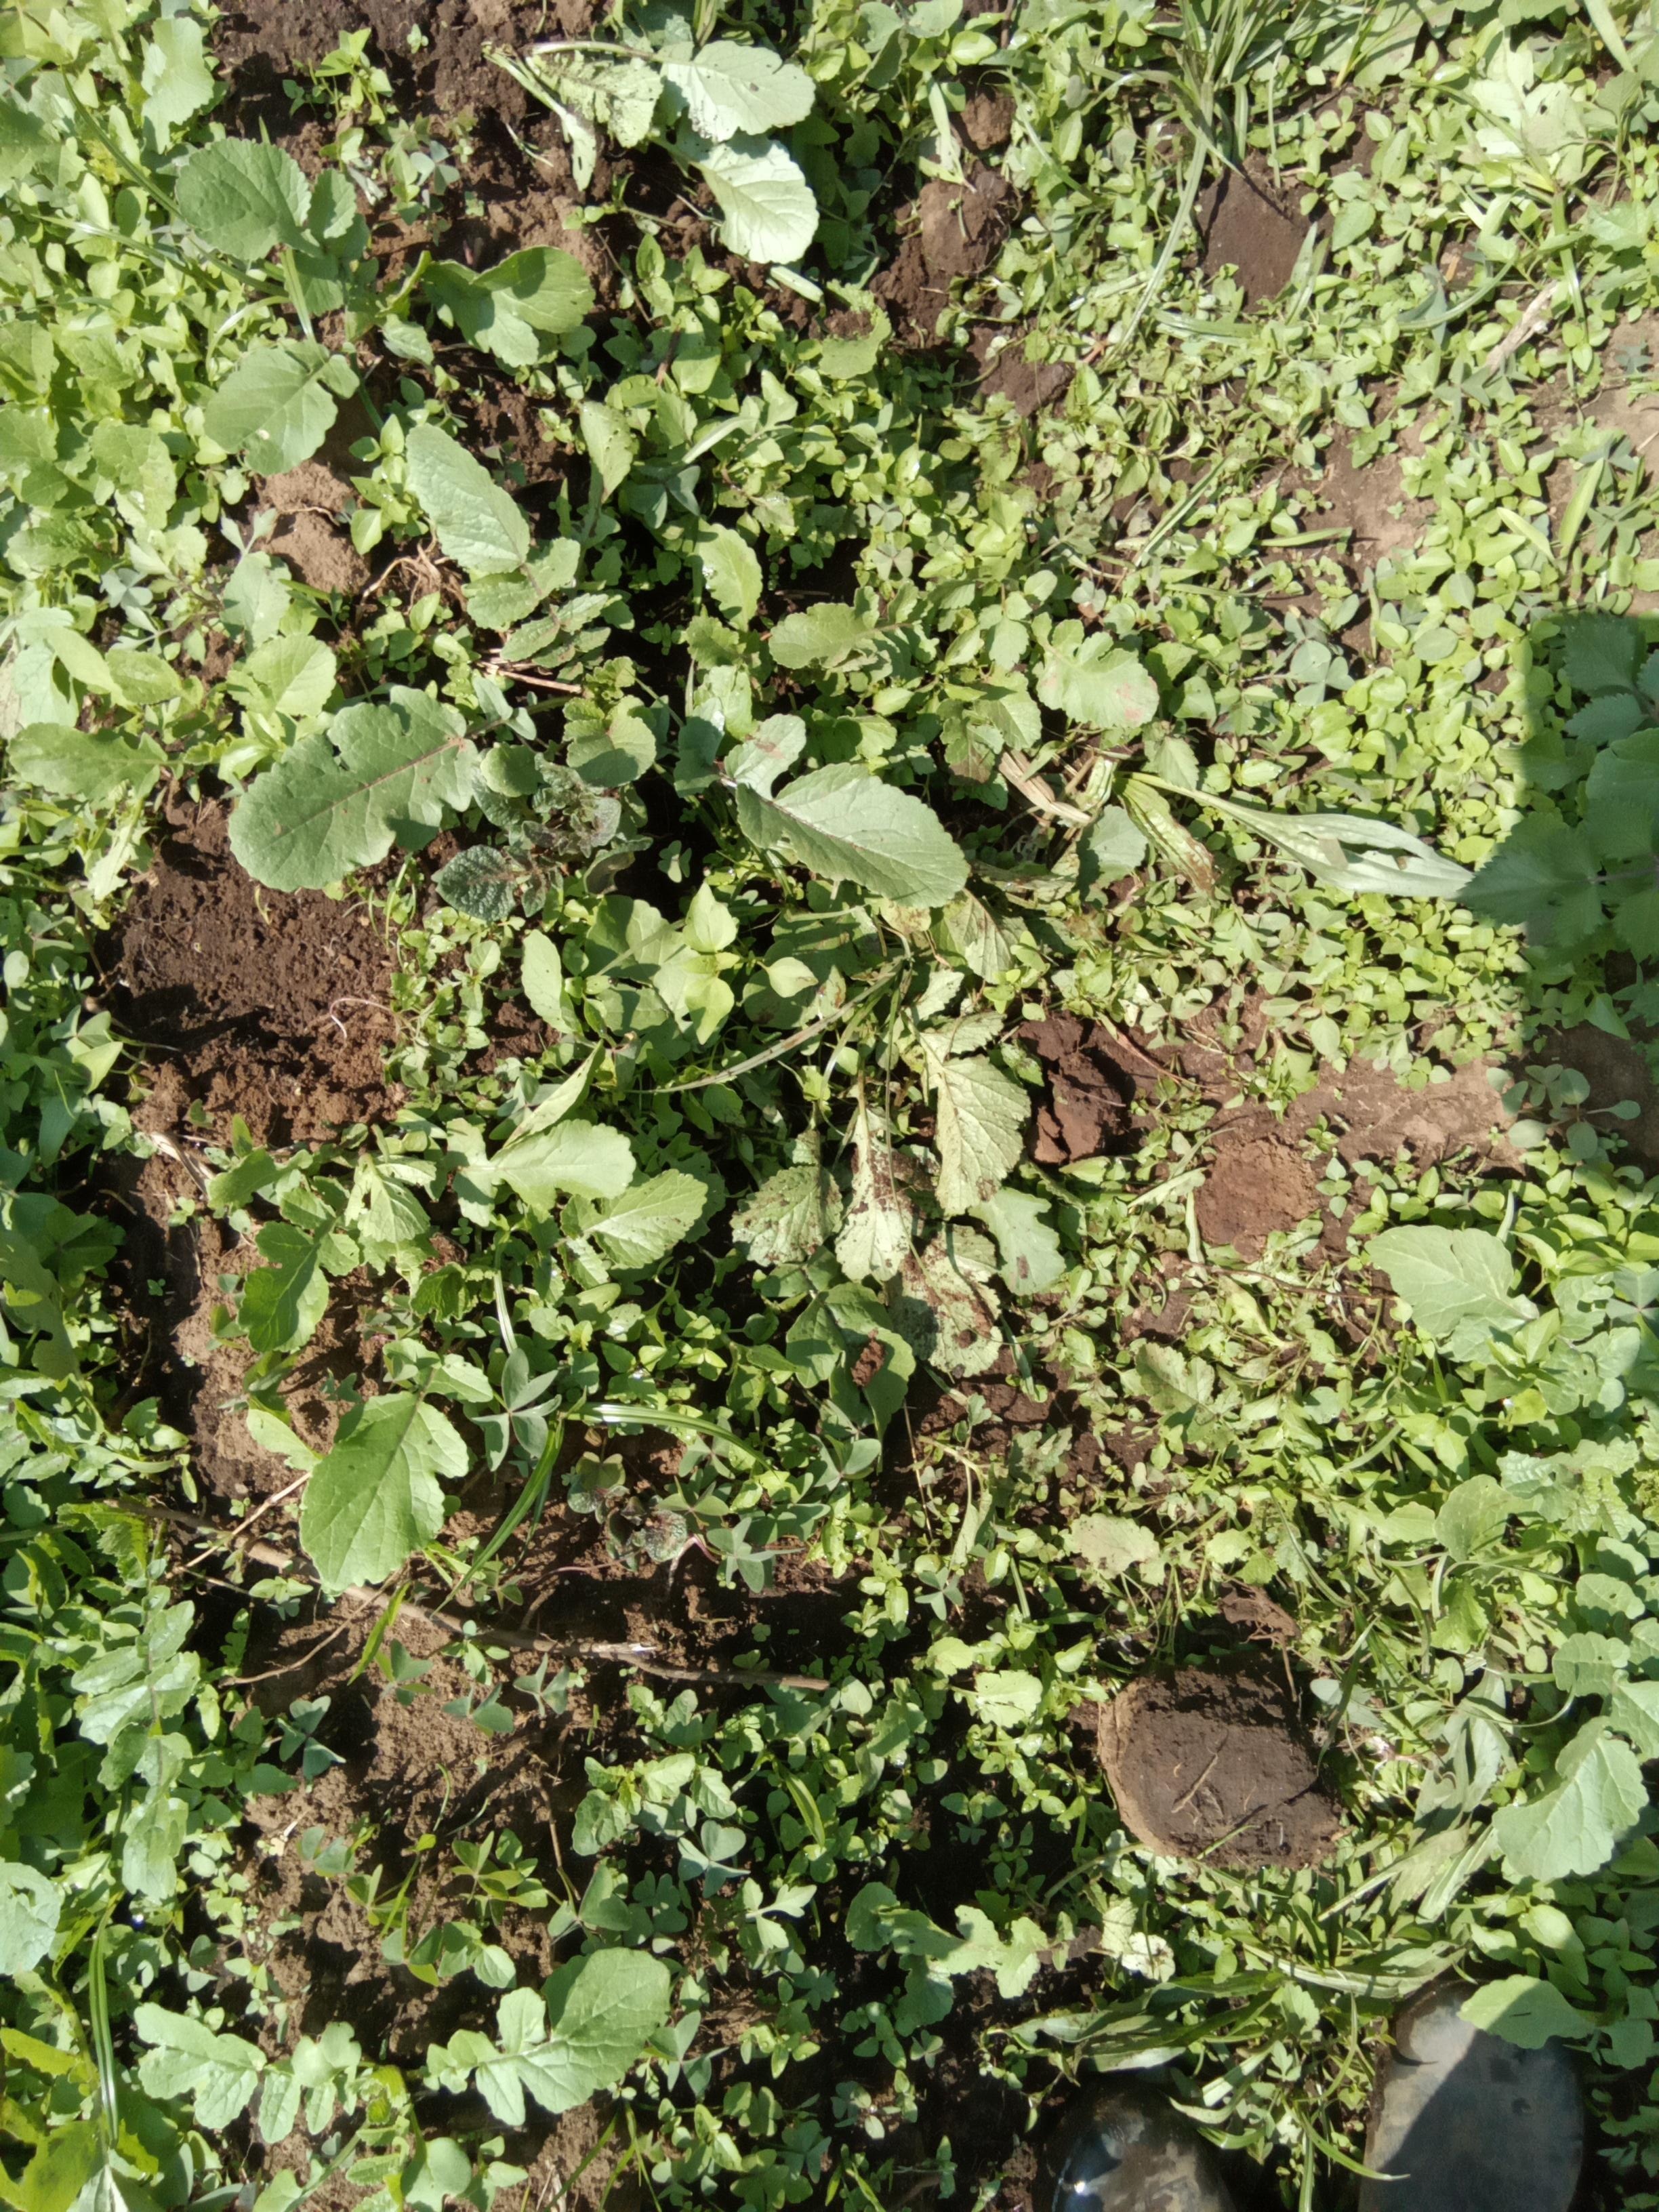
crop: potato
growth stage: vegetative
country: Kenya
